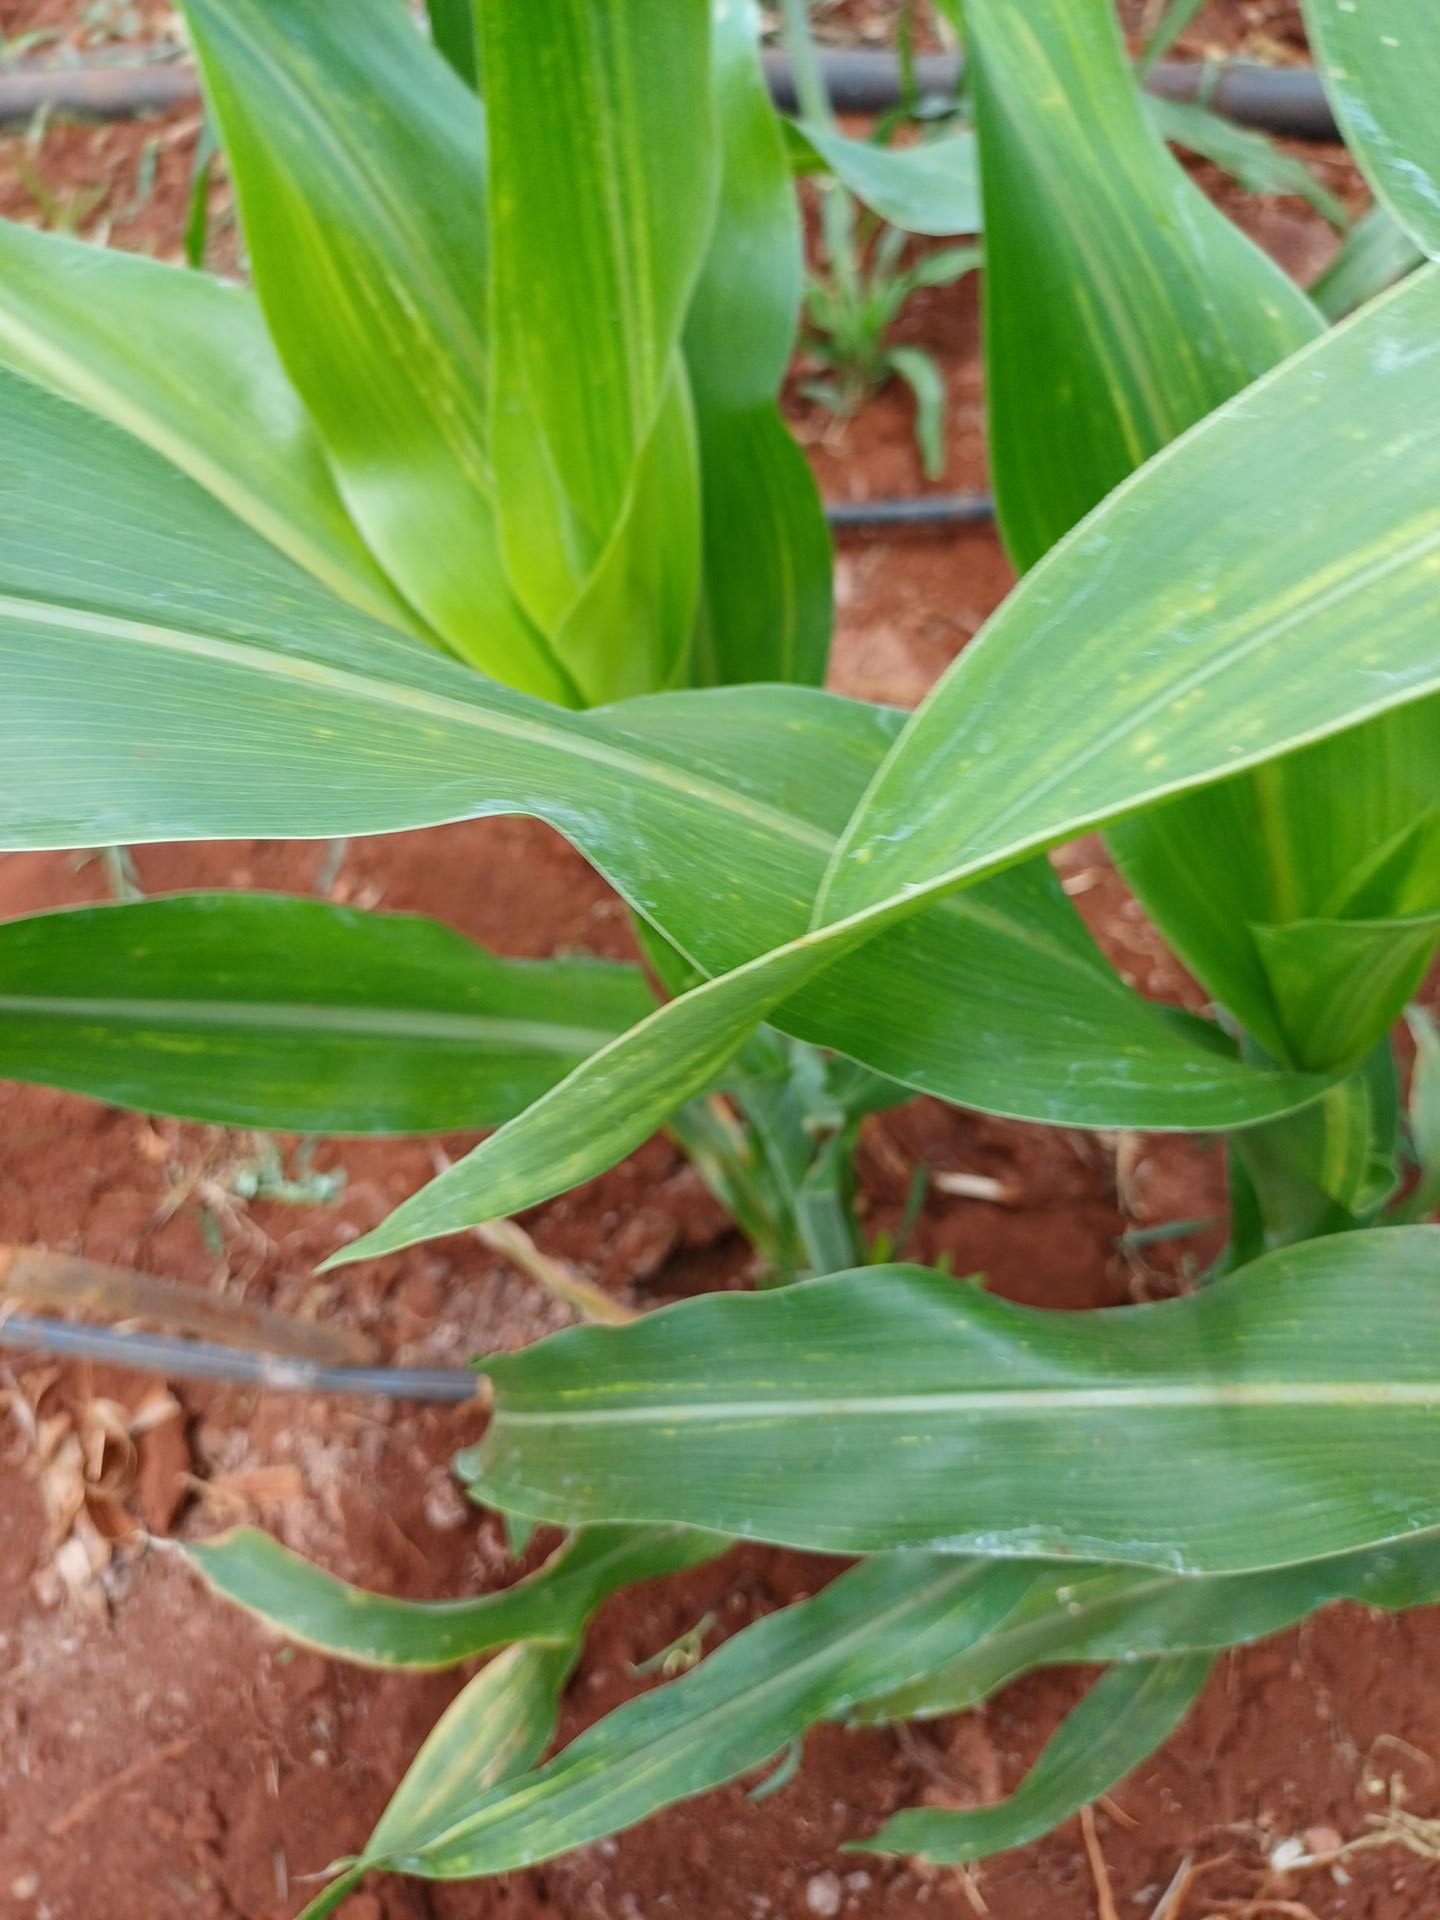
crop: sorghum
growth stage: vegetative
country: Kenya
